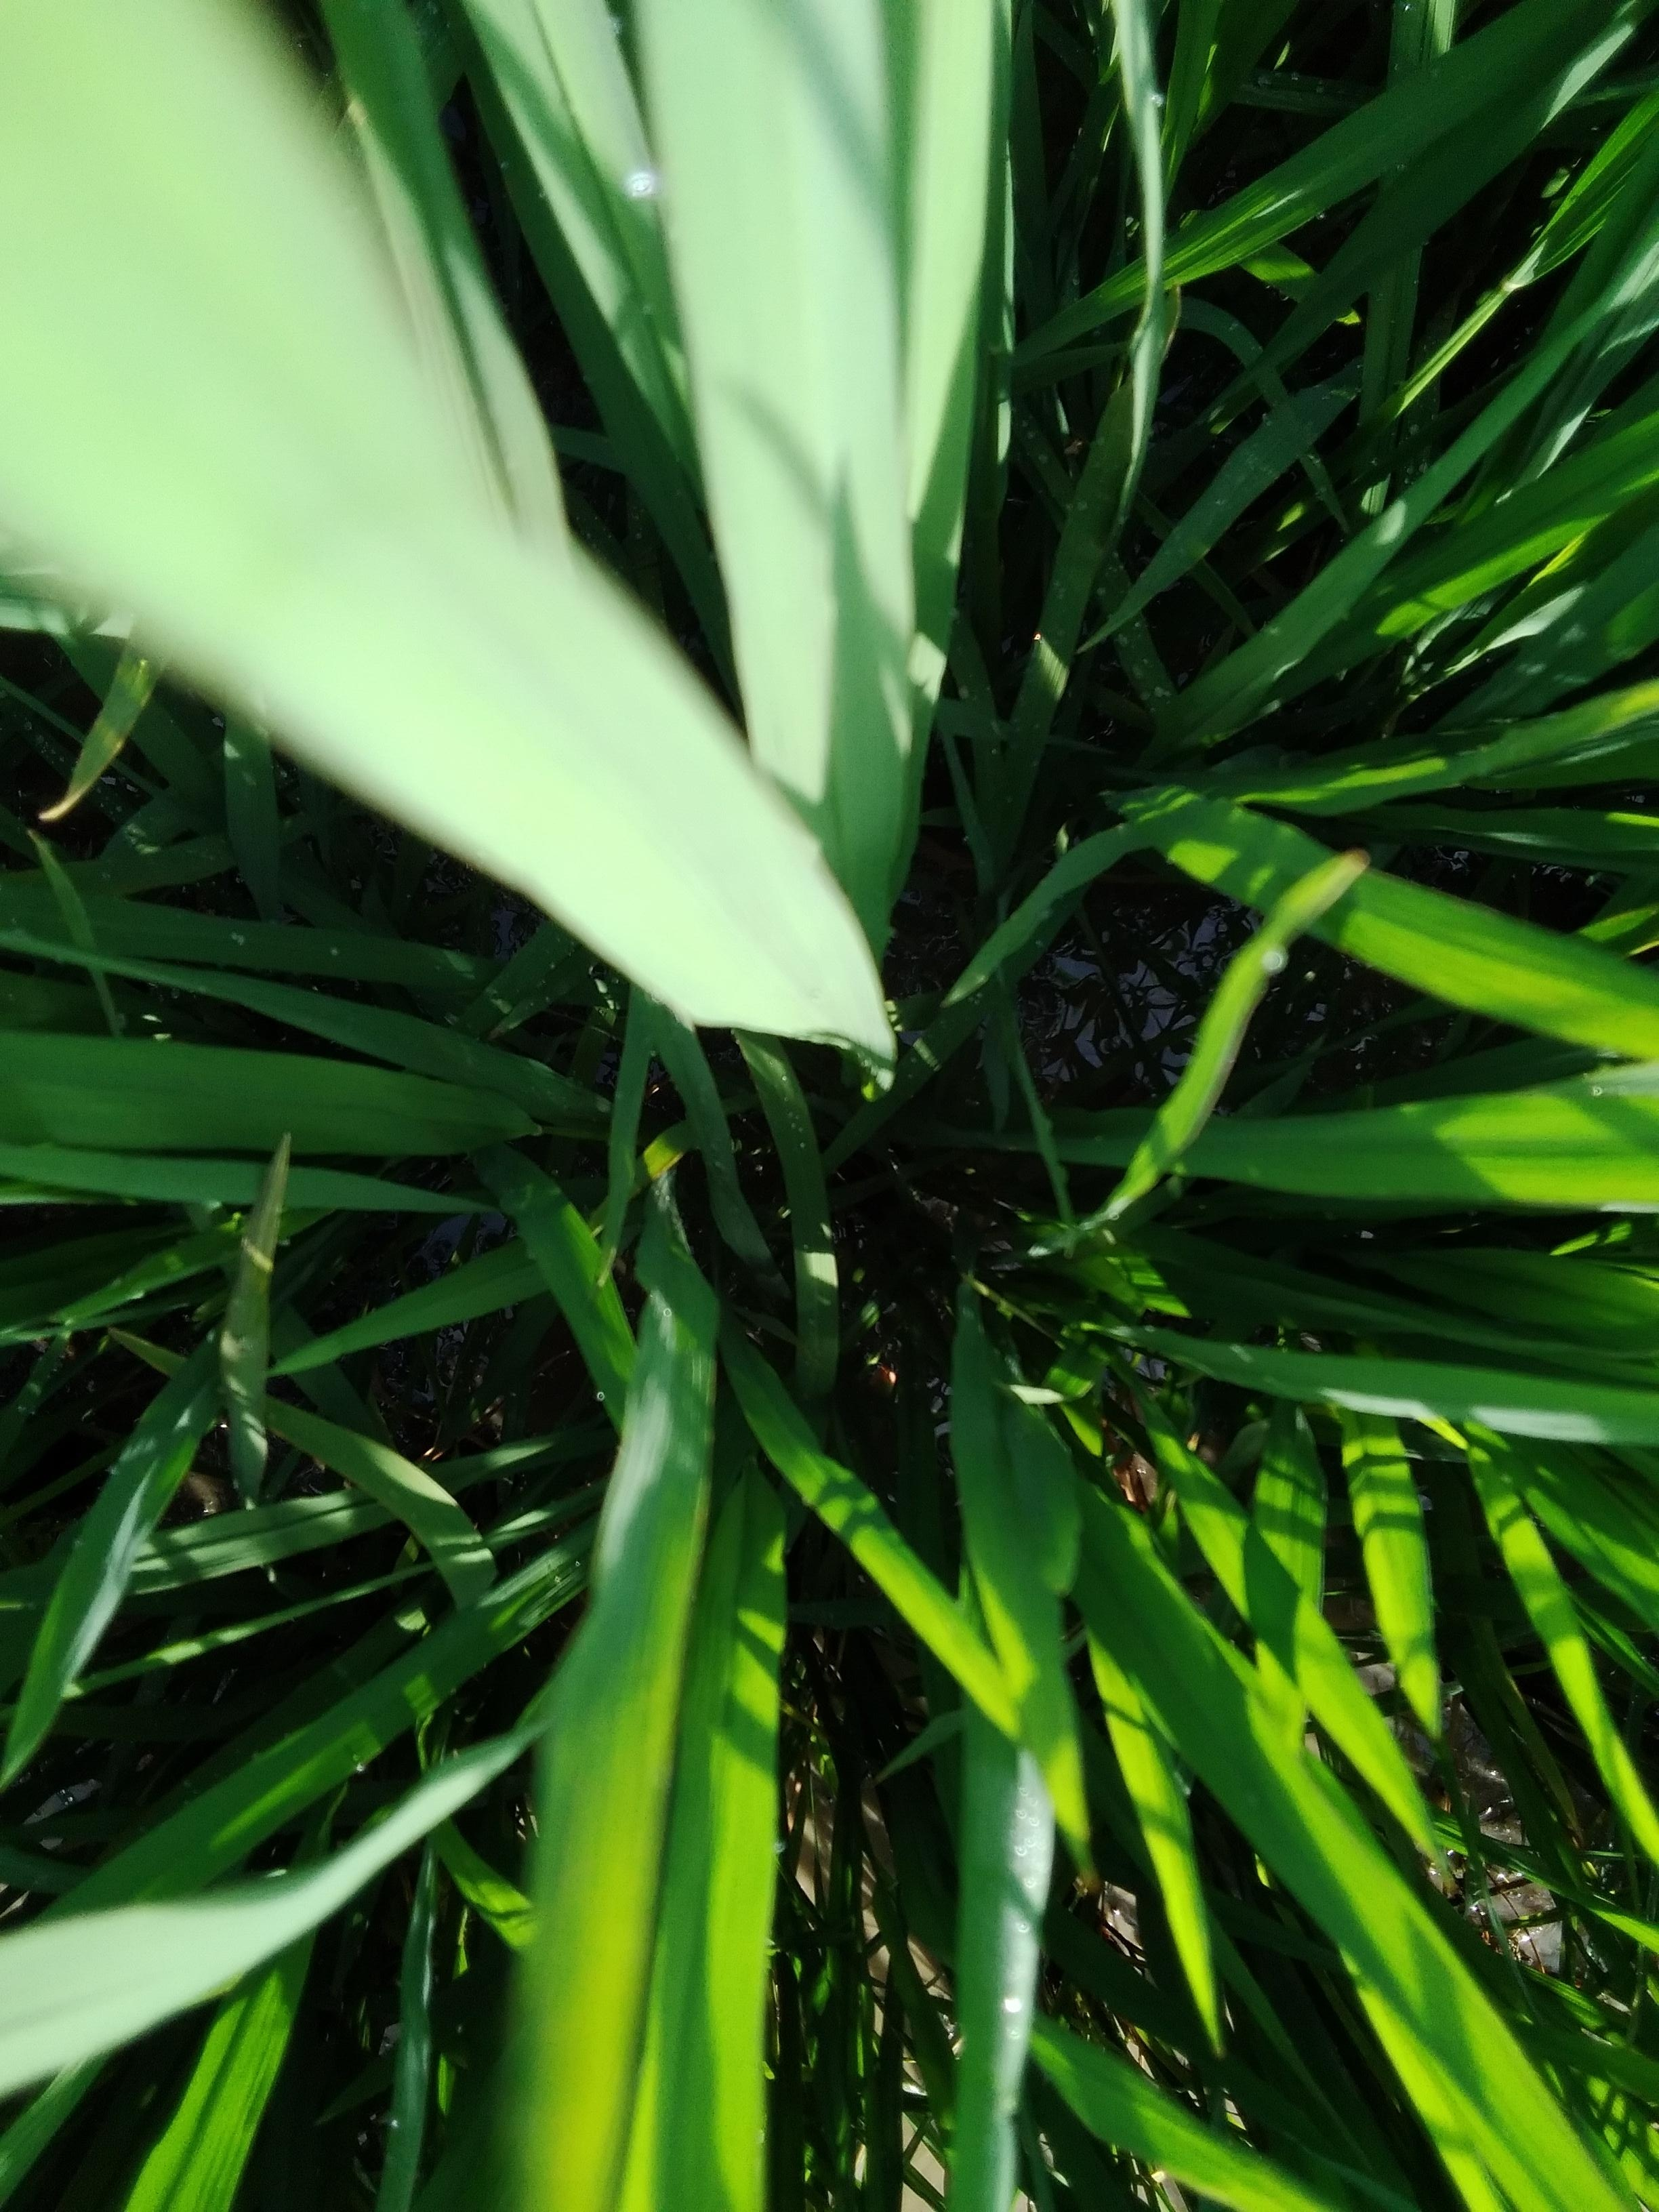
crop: rice
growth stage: booting
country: Nigeria
